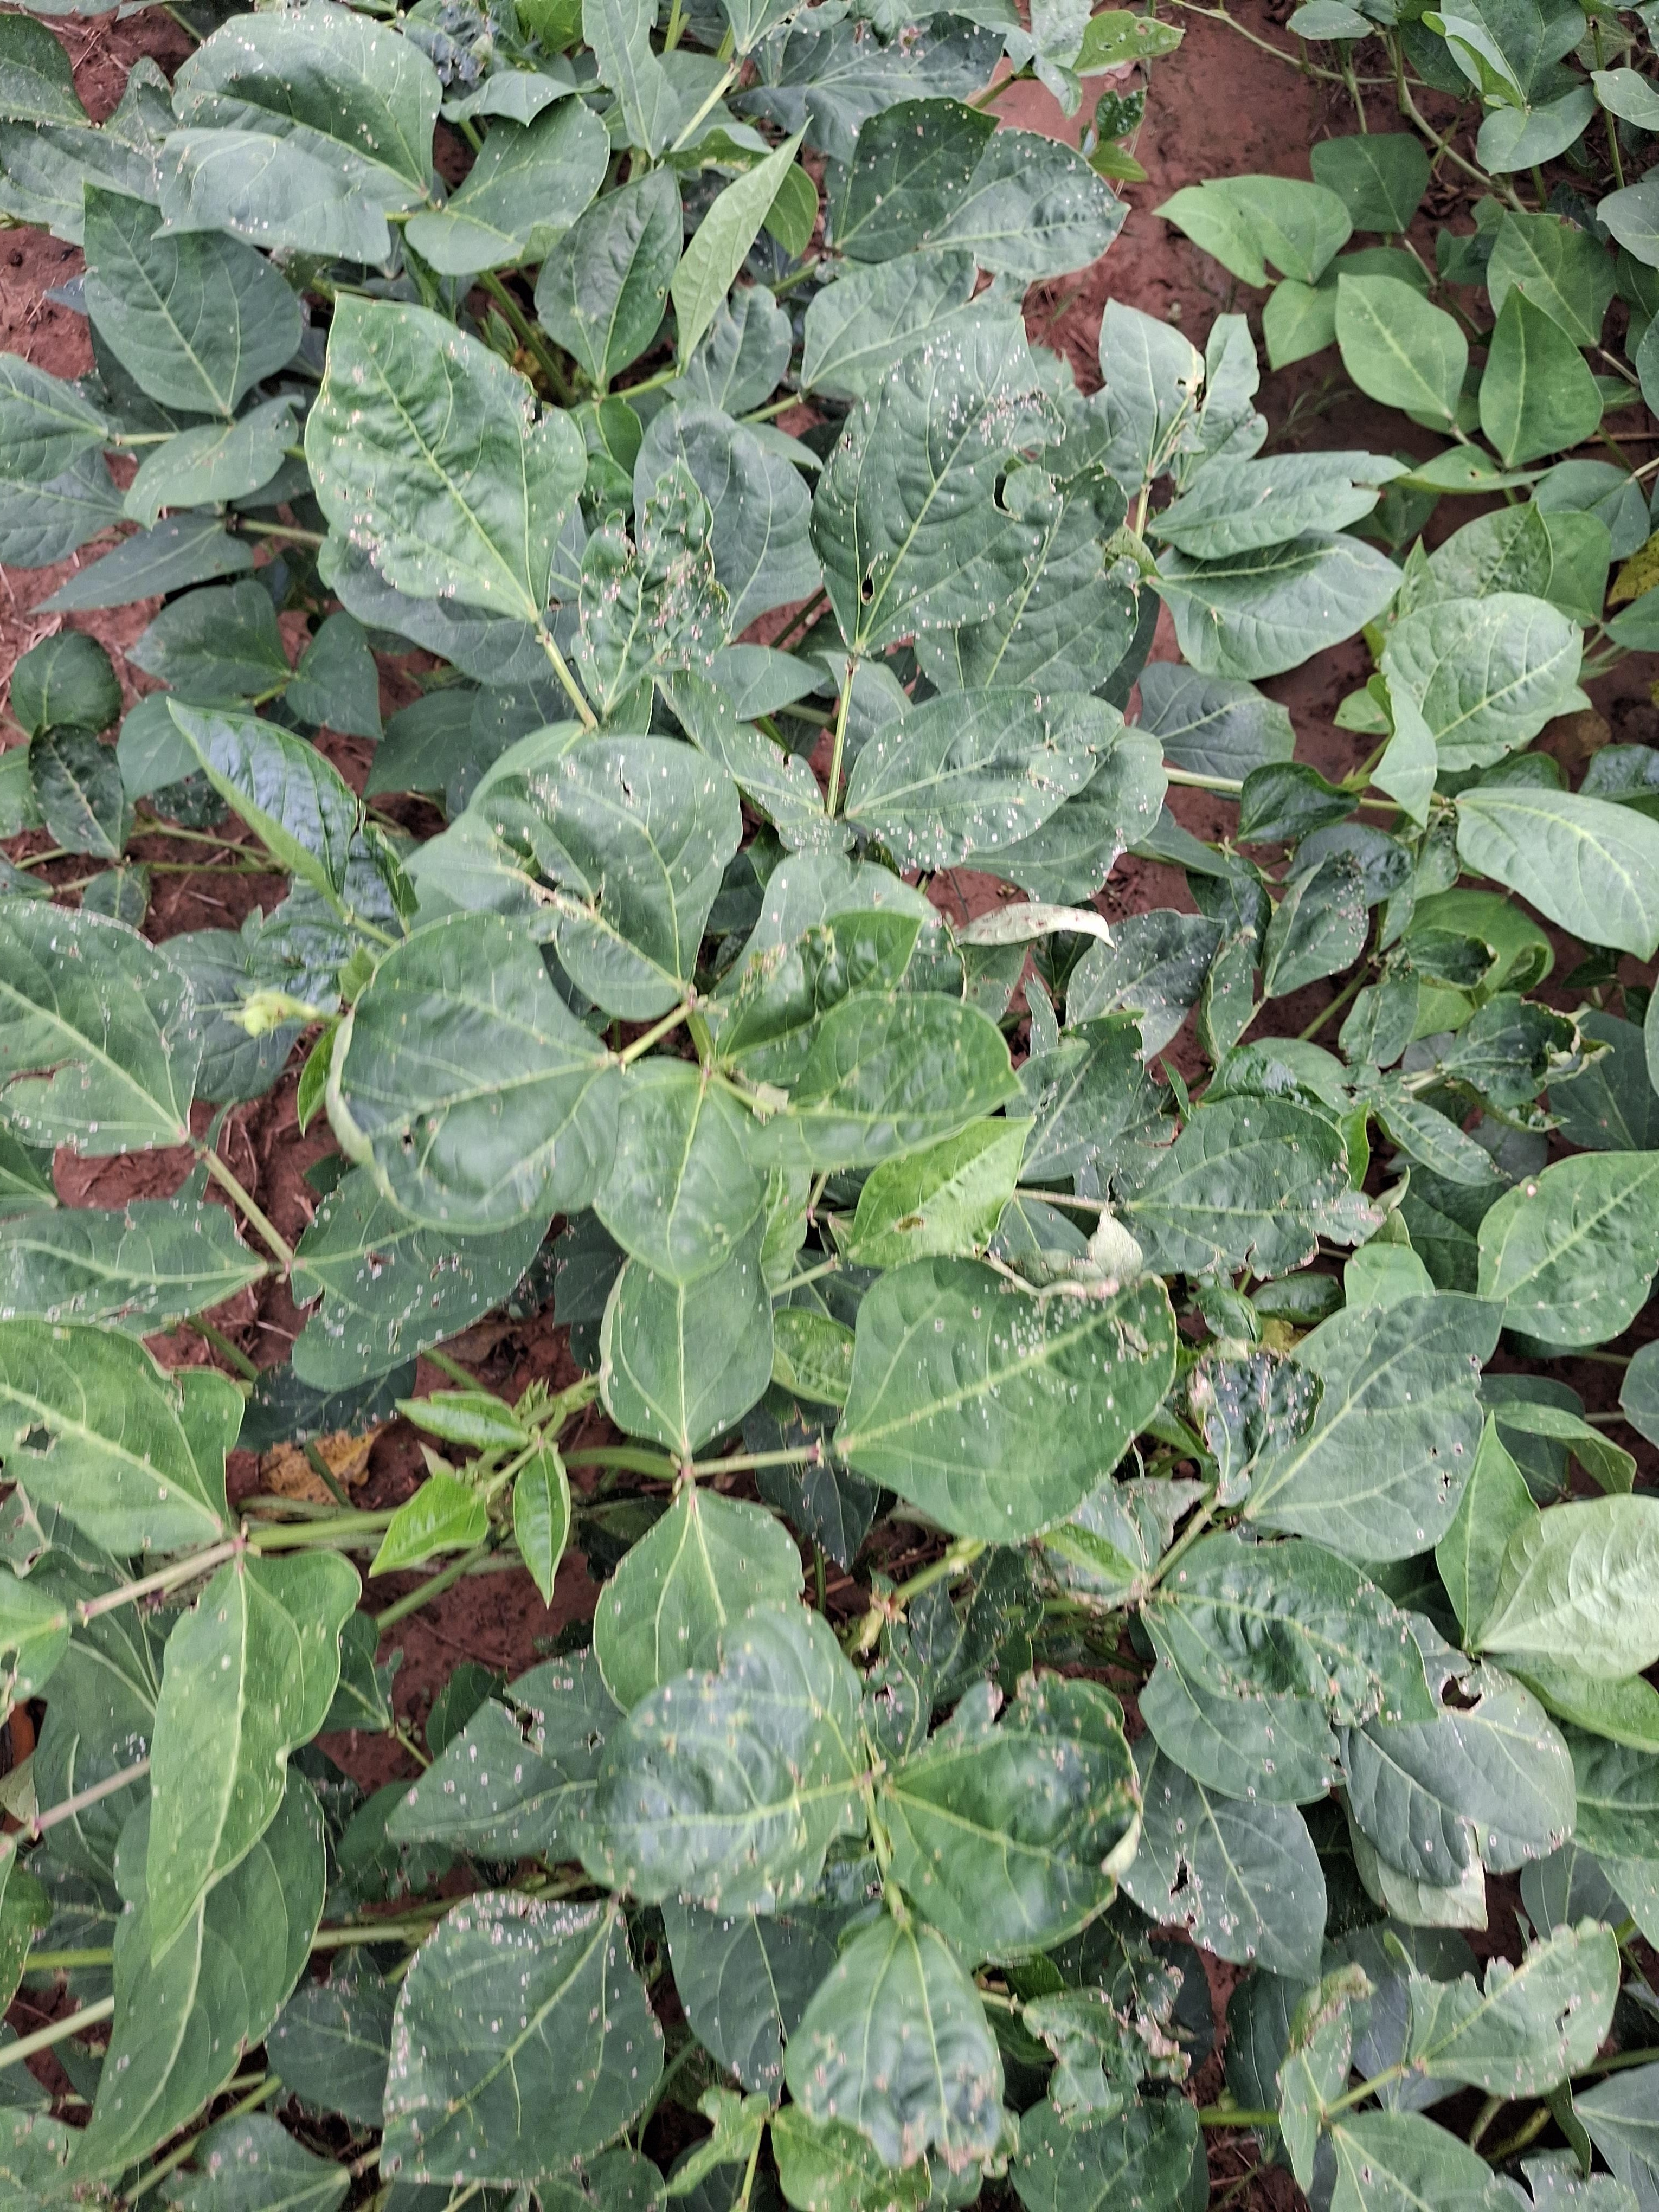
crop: cowpea
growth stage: flowering
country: Nigeria
